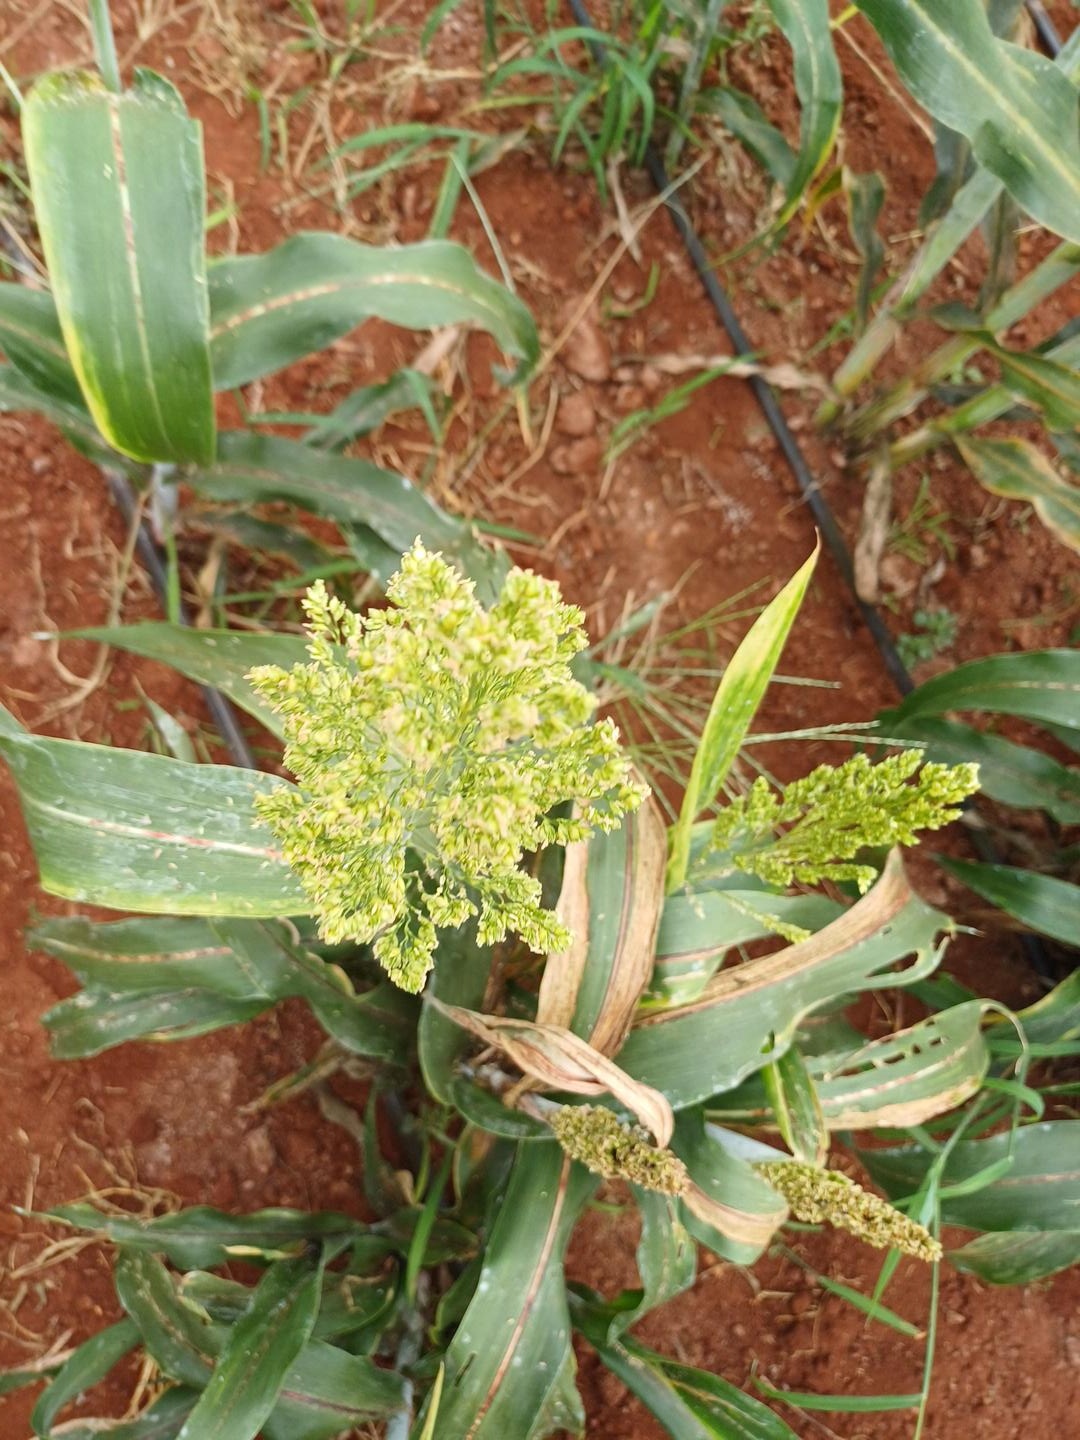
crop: sorghum
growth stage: filling grain
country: Kenya
